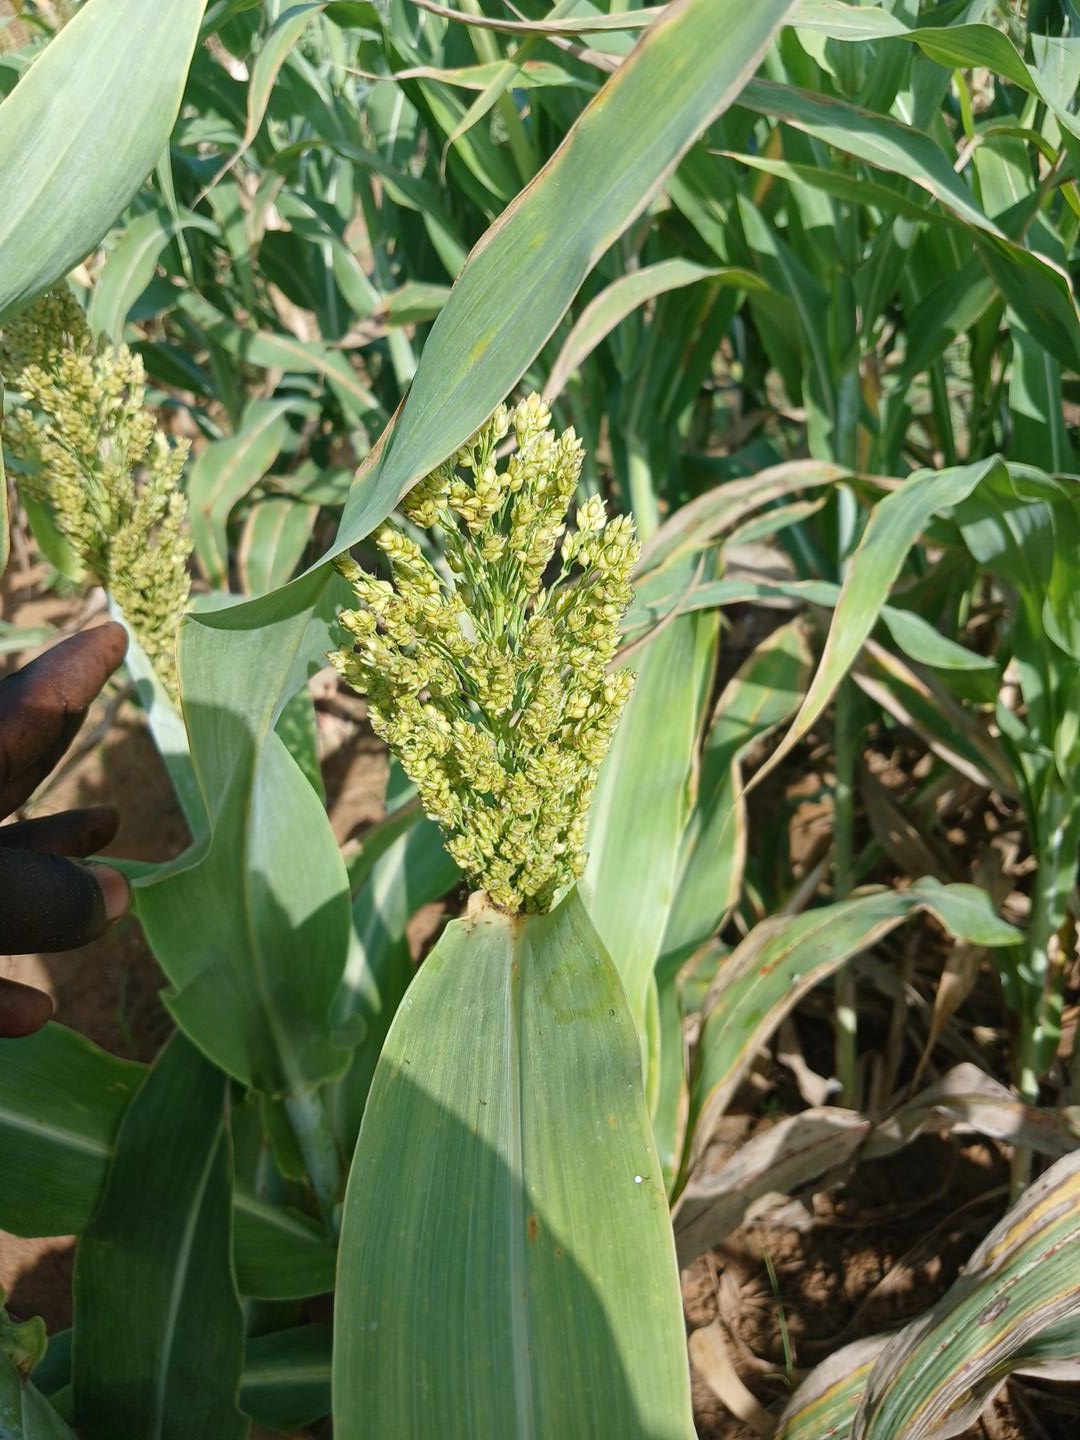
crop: sorghum
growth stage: filling grain
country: Senegal
